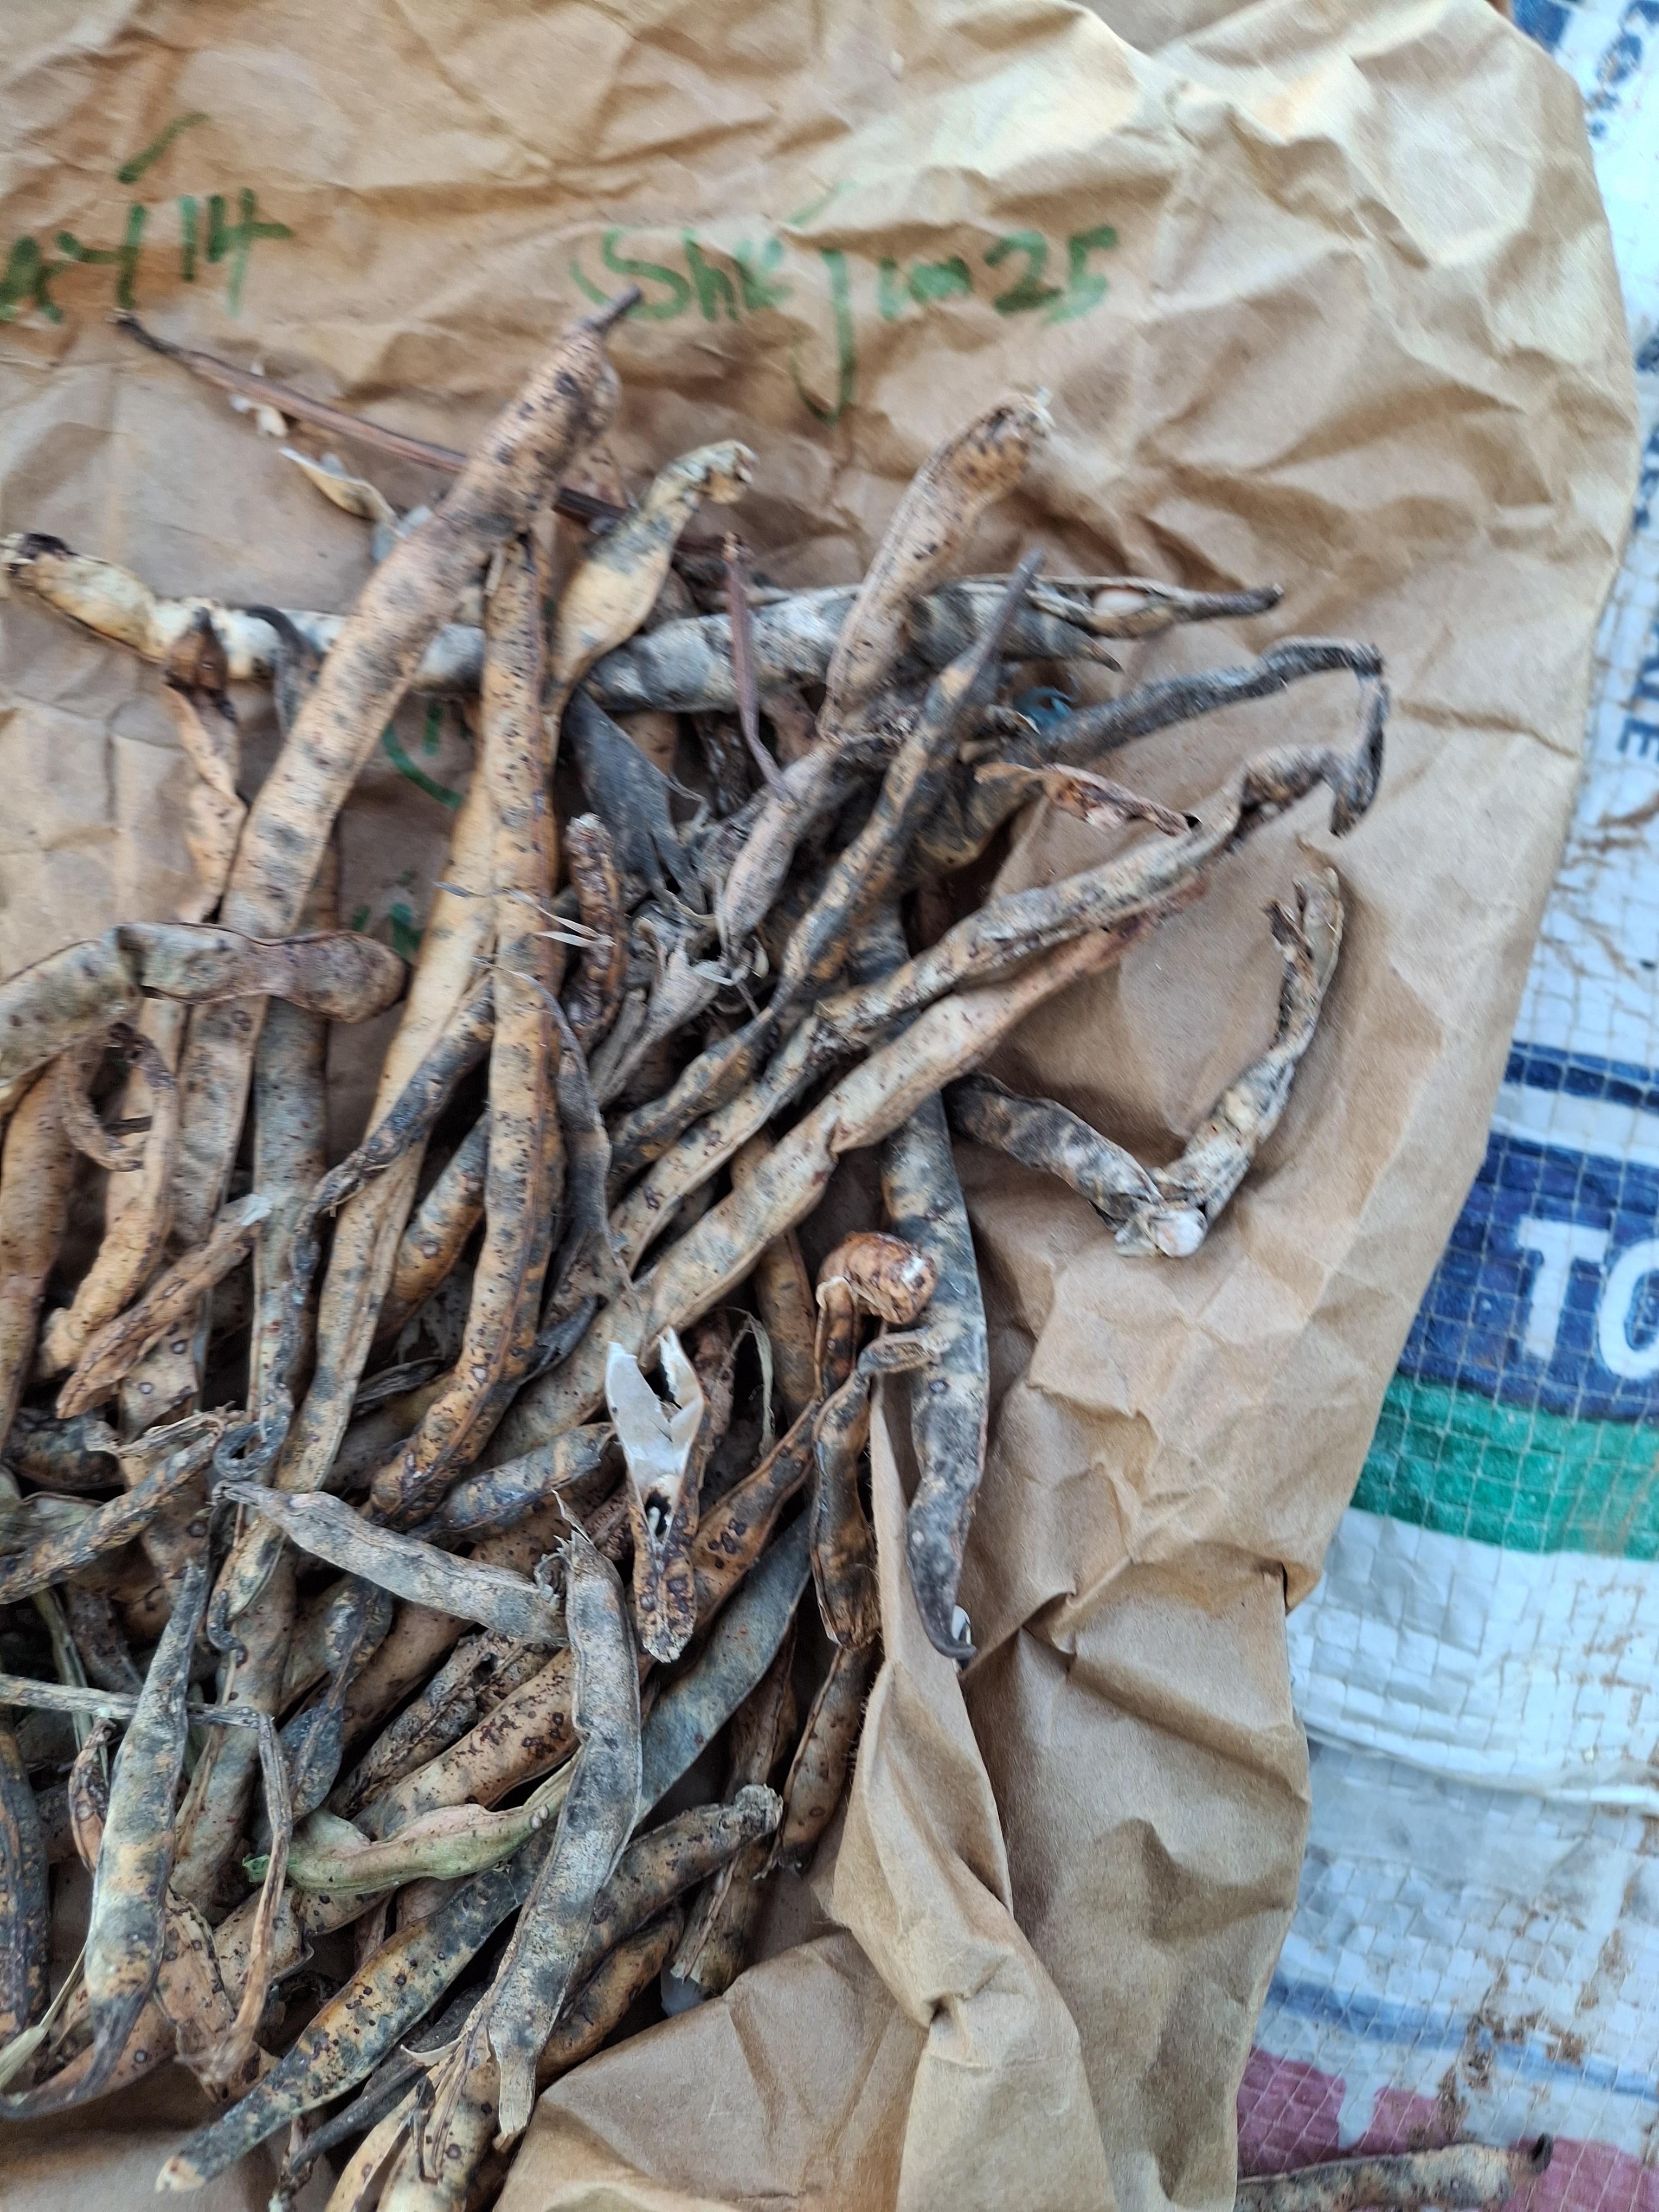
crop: cowpea
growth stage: harvest
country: Nigeria
